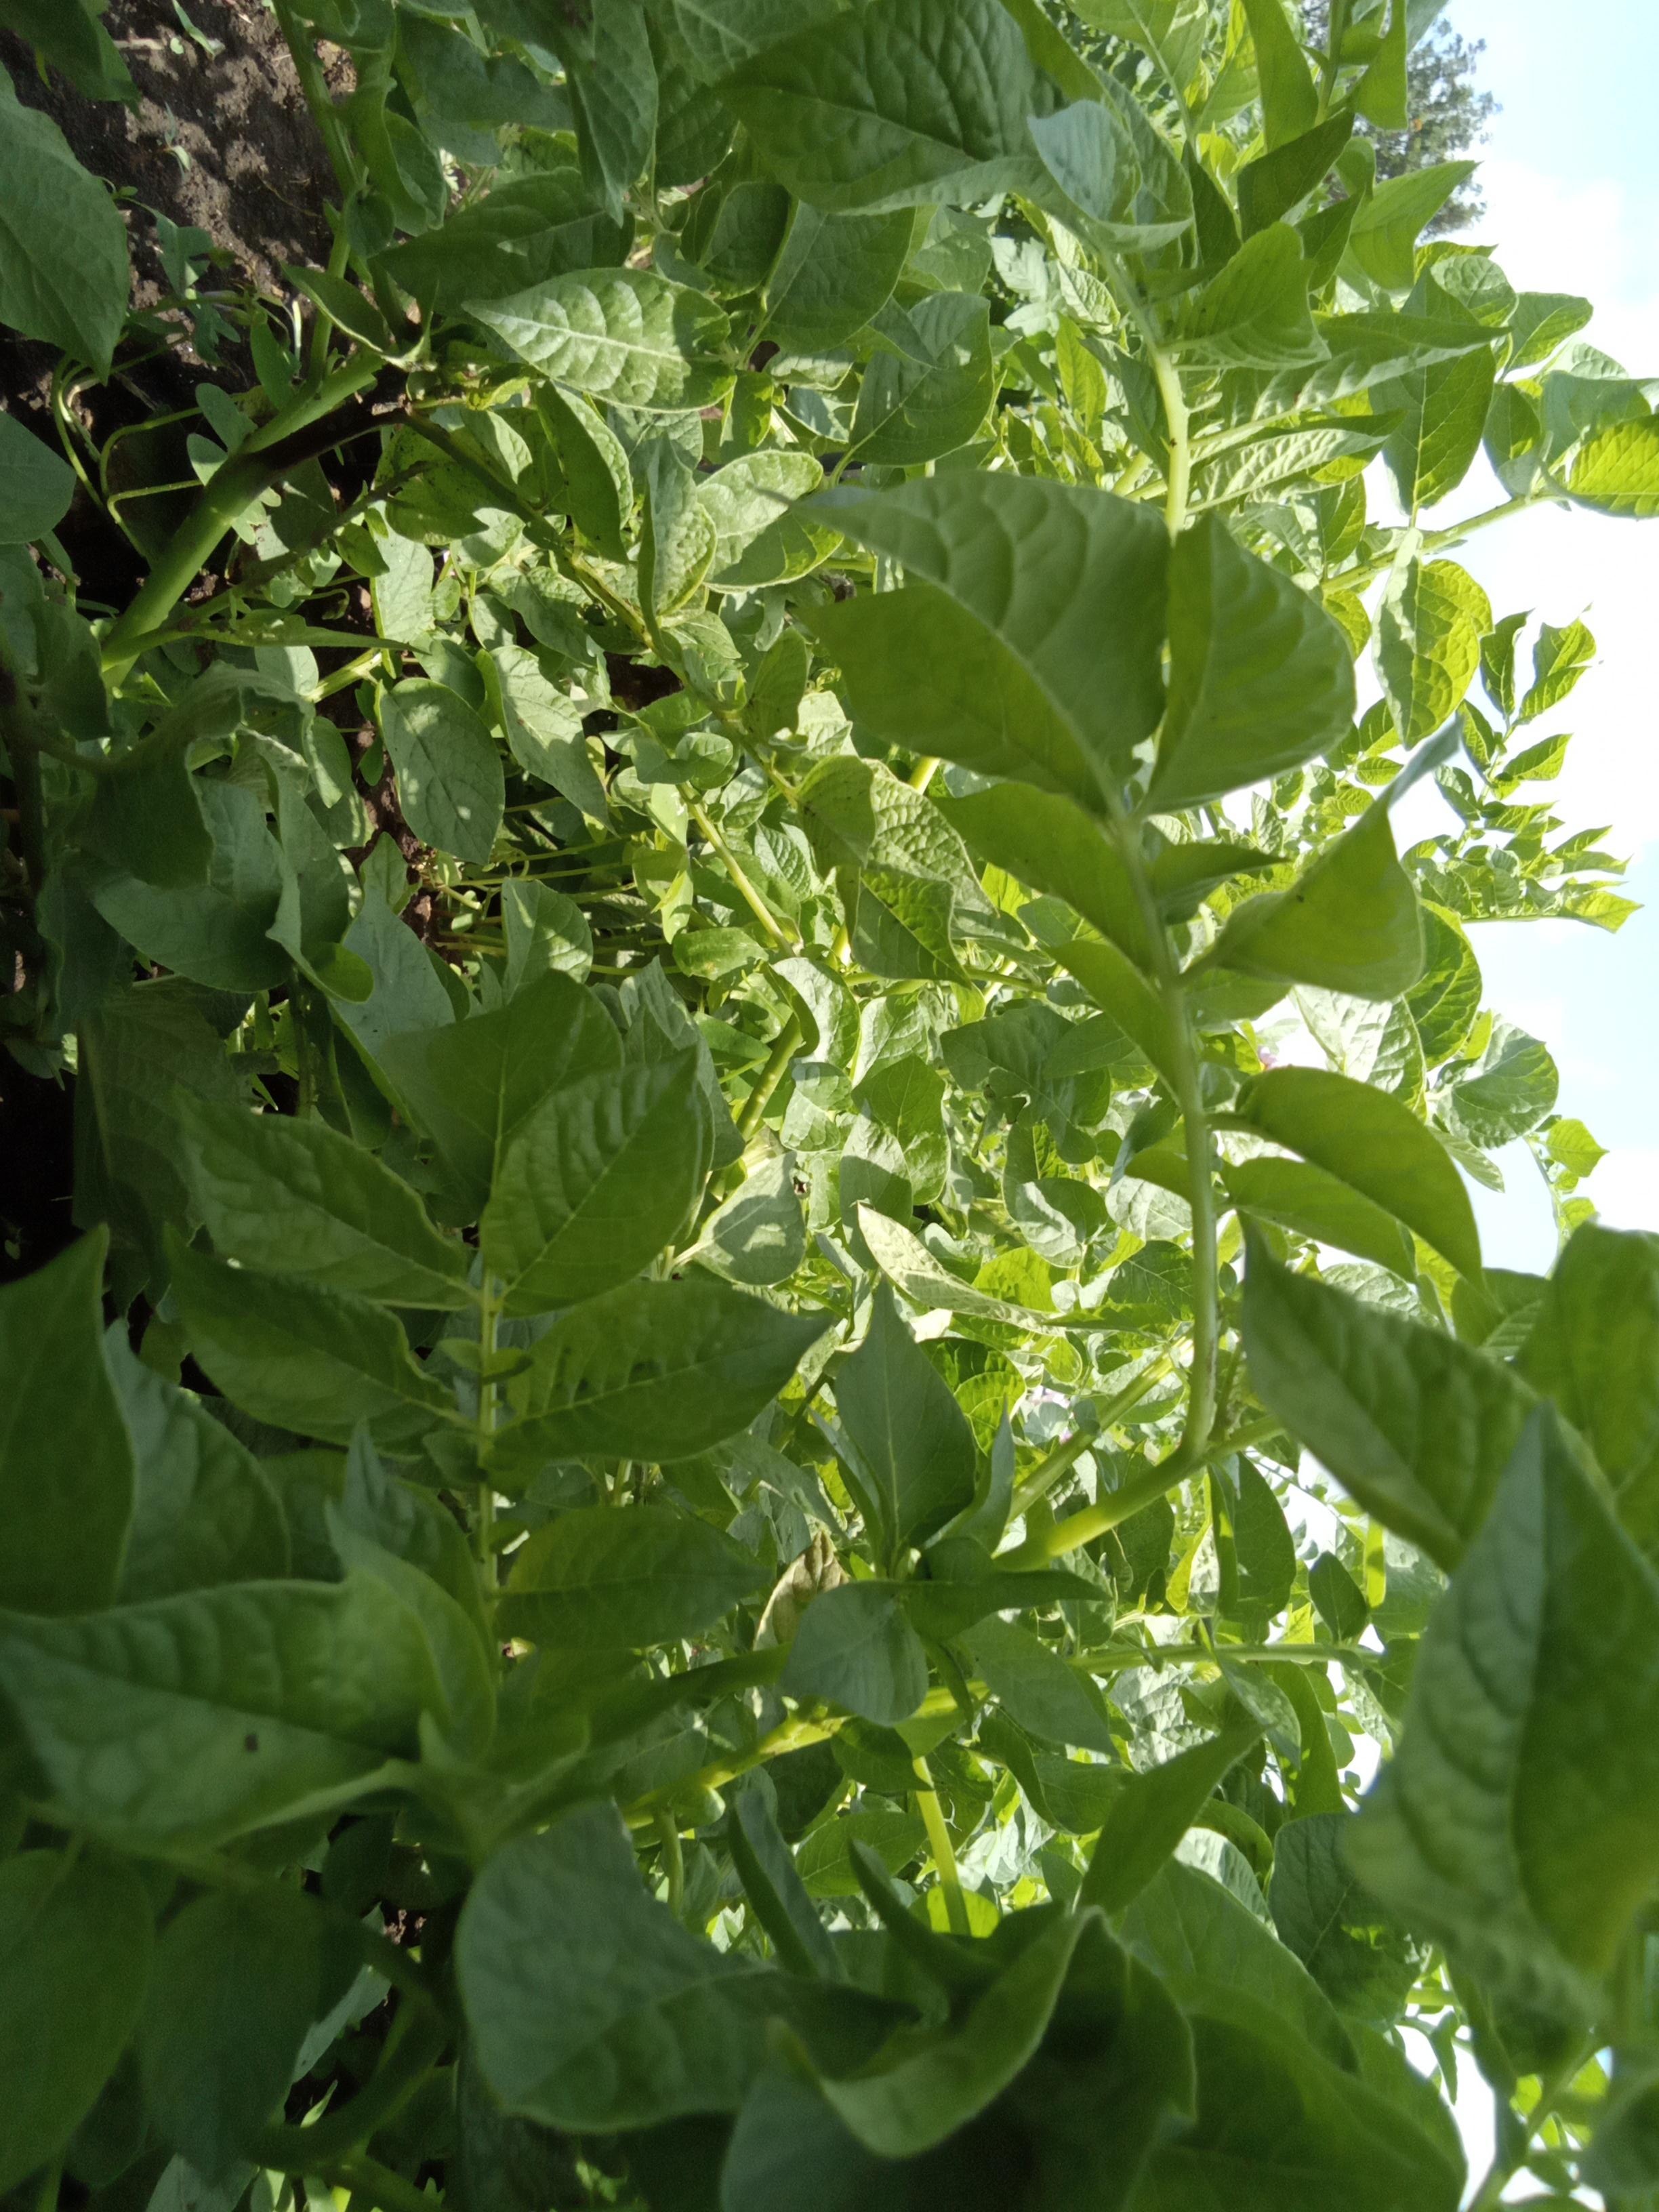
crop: potato
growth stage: vegetative
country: Kenya
